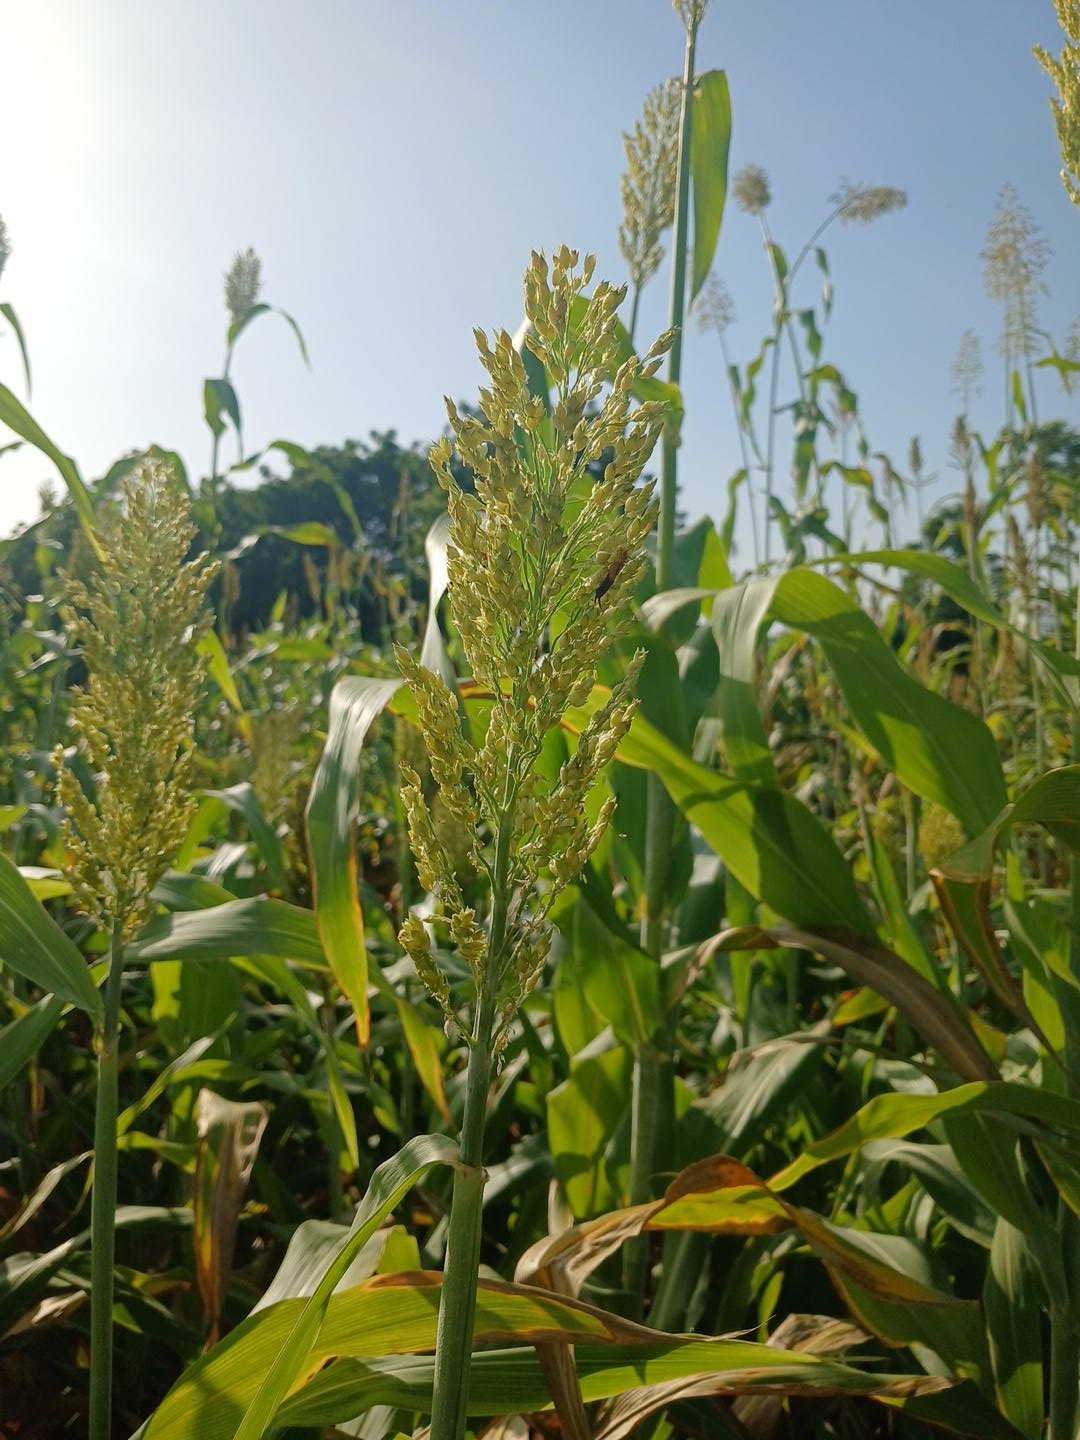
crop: sorghum
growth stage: flowering
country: Senegal
